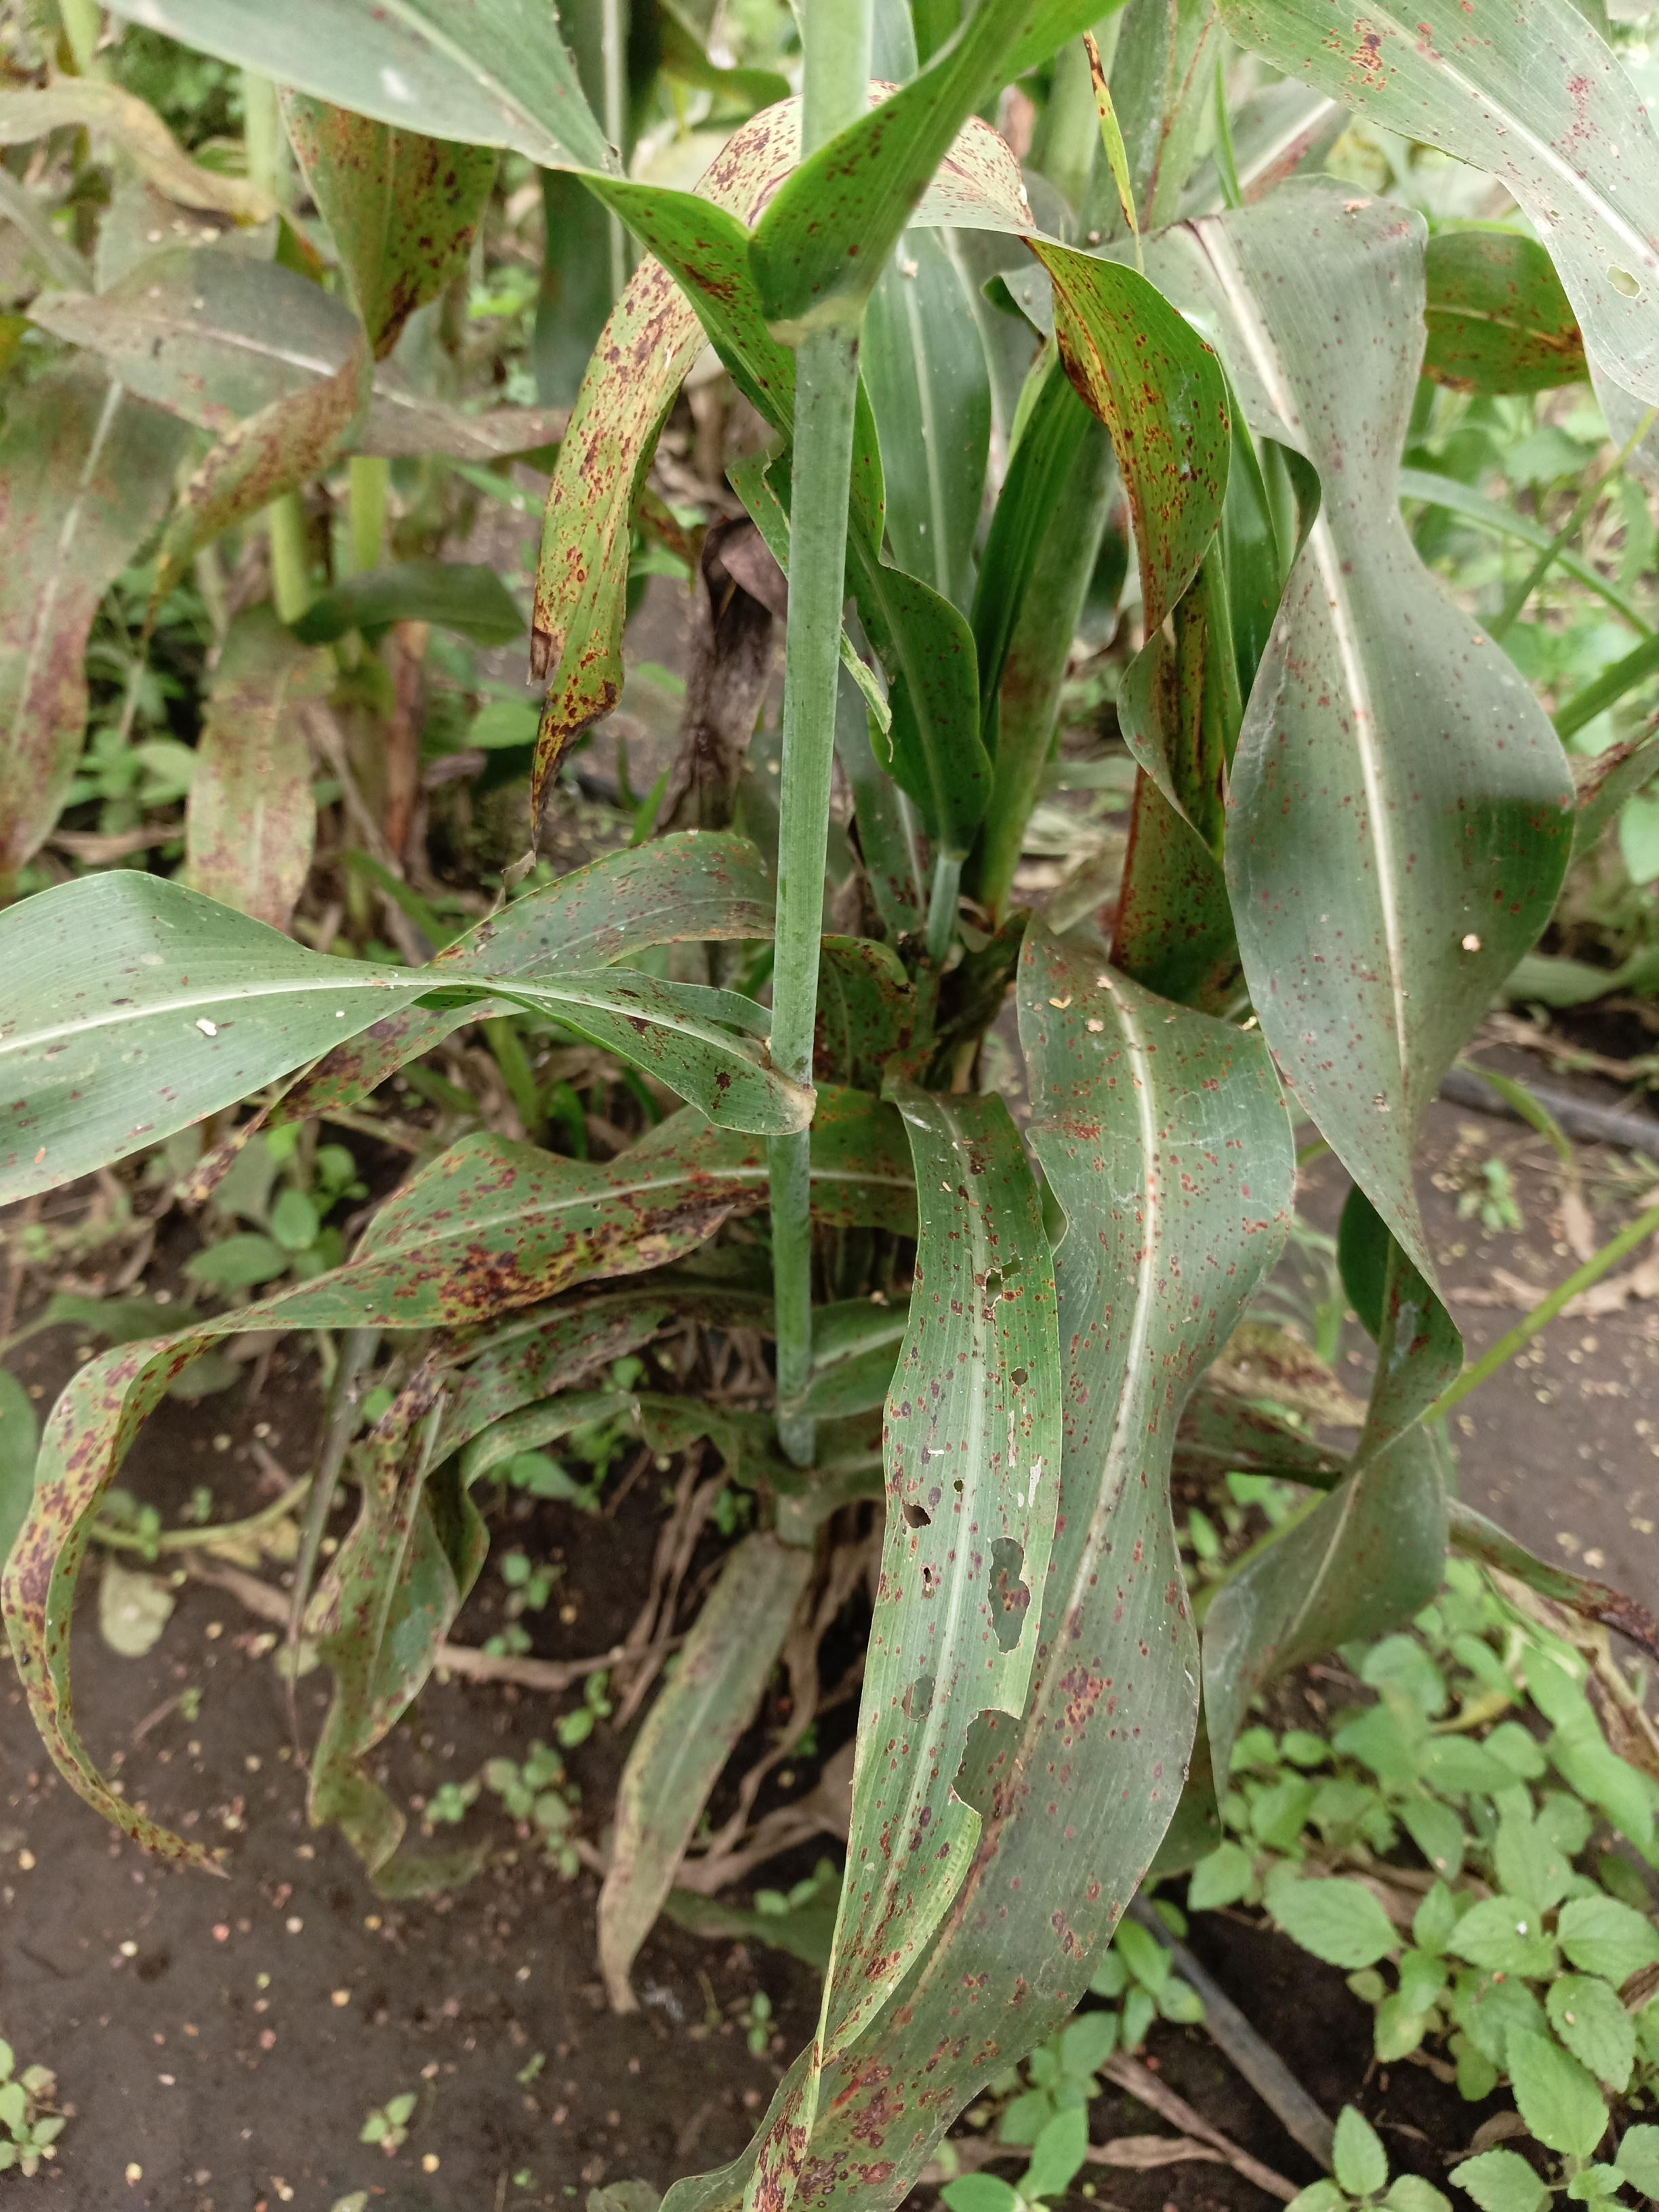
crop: sorghum
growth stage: filling grain
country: Tanzania
